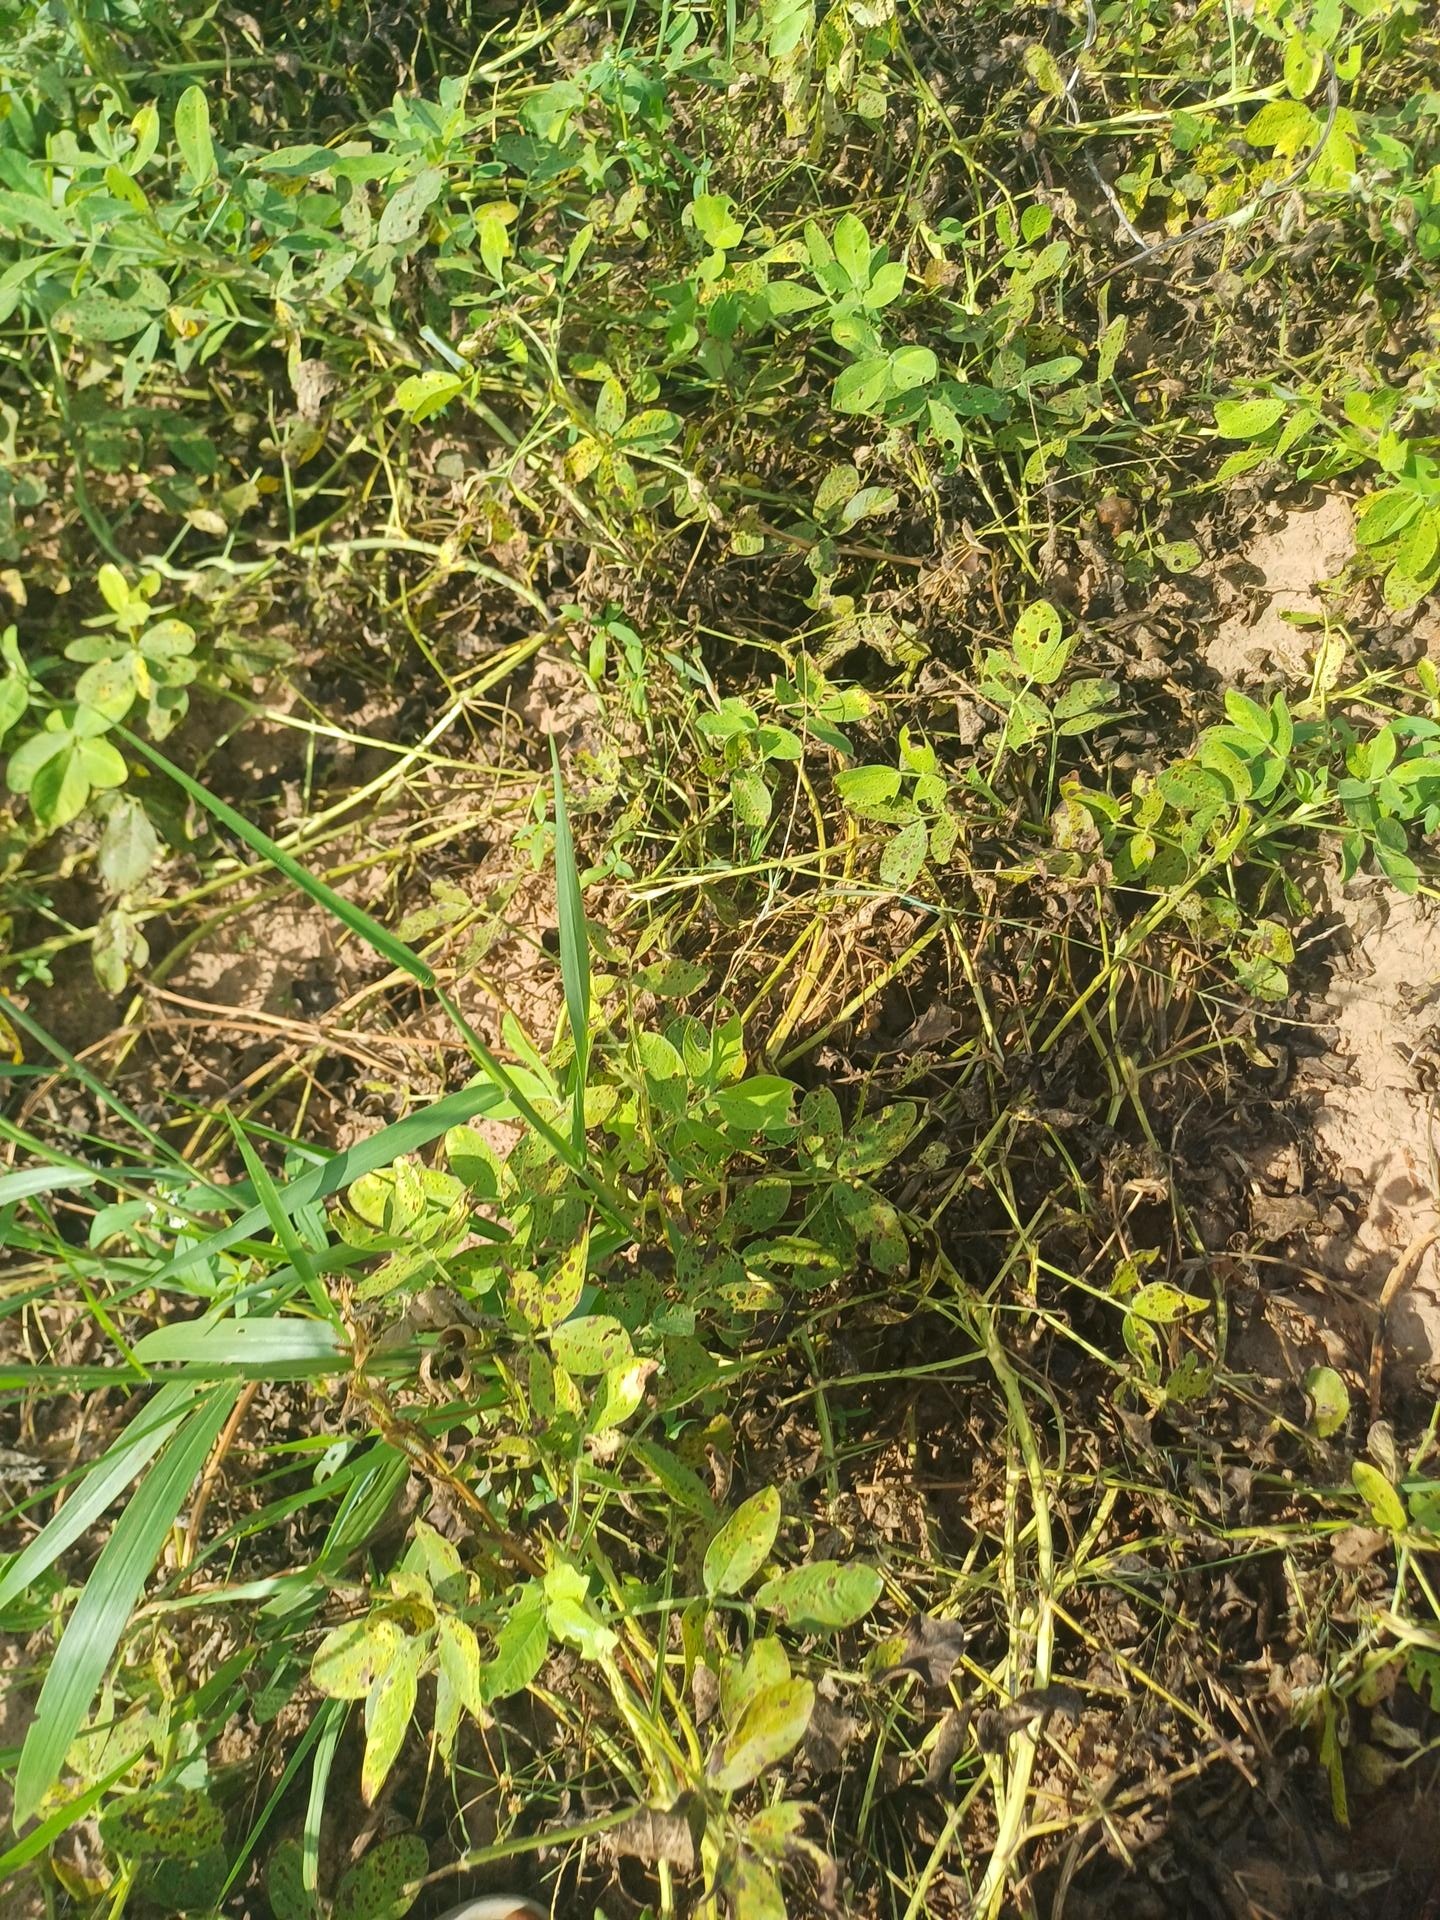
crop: groundnut
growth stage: flowering
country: Senegal
